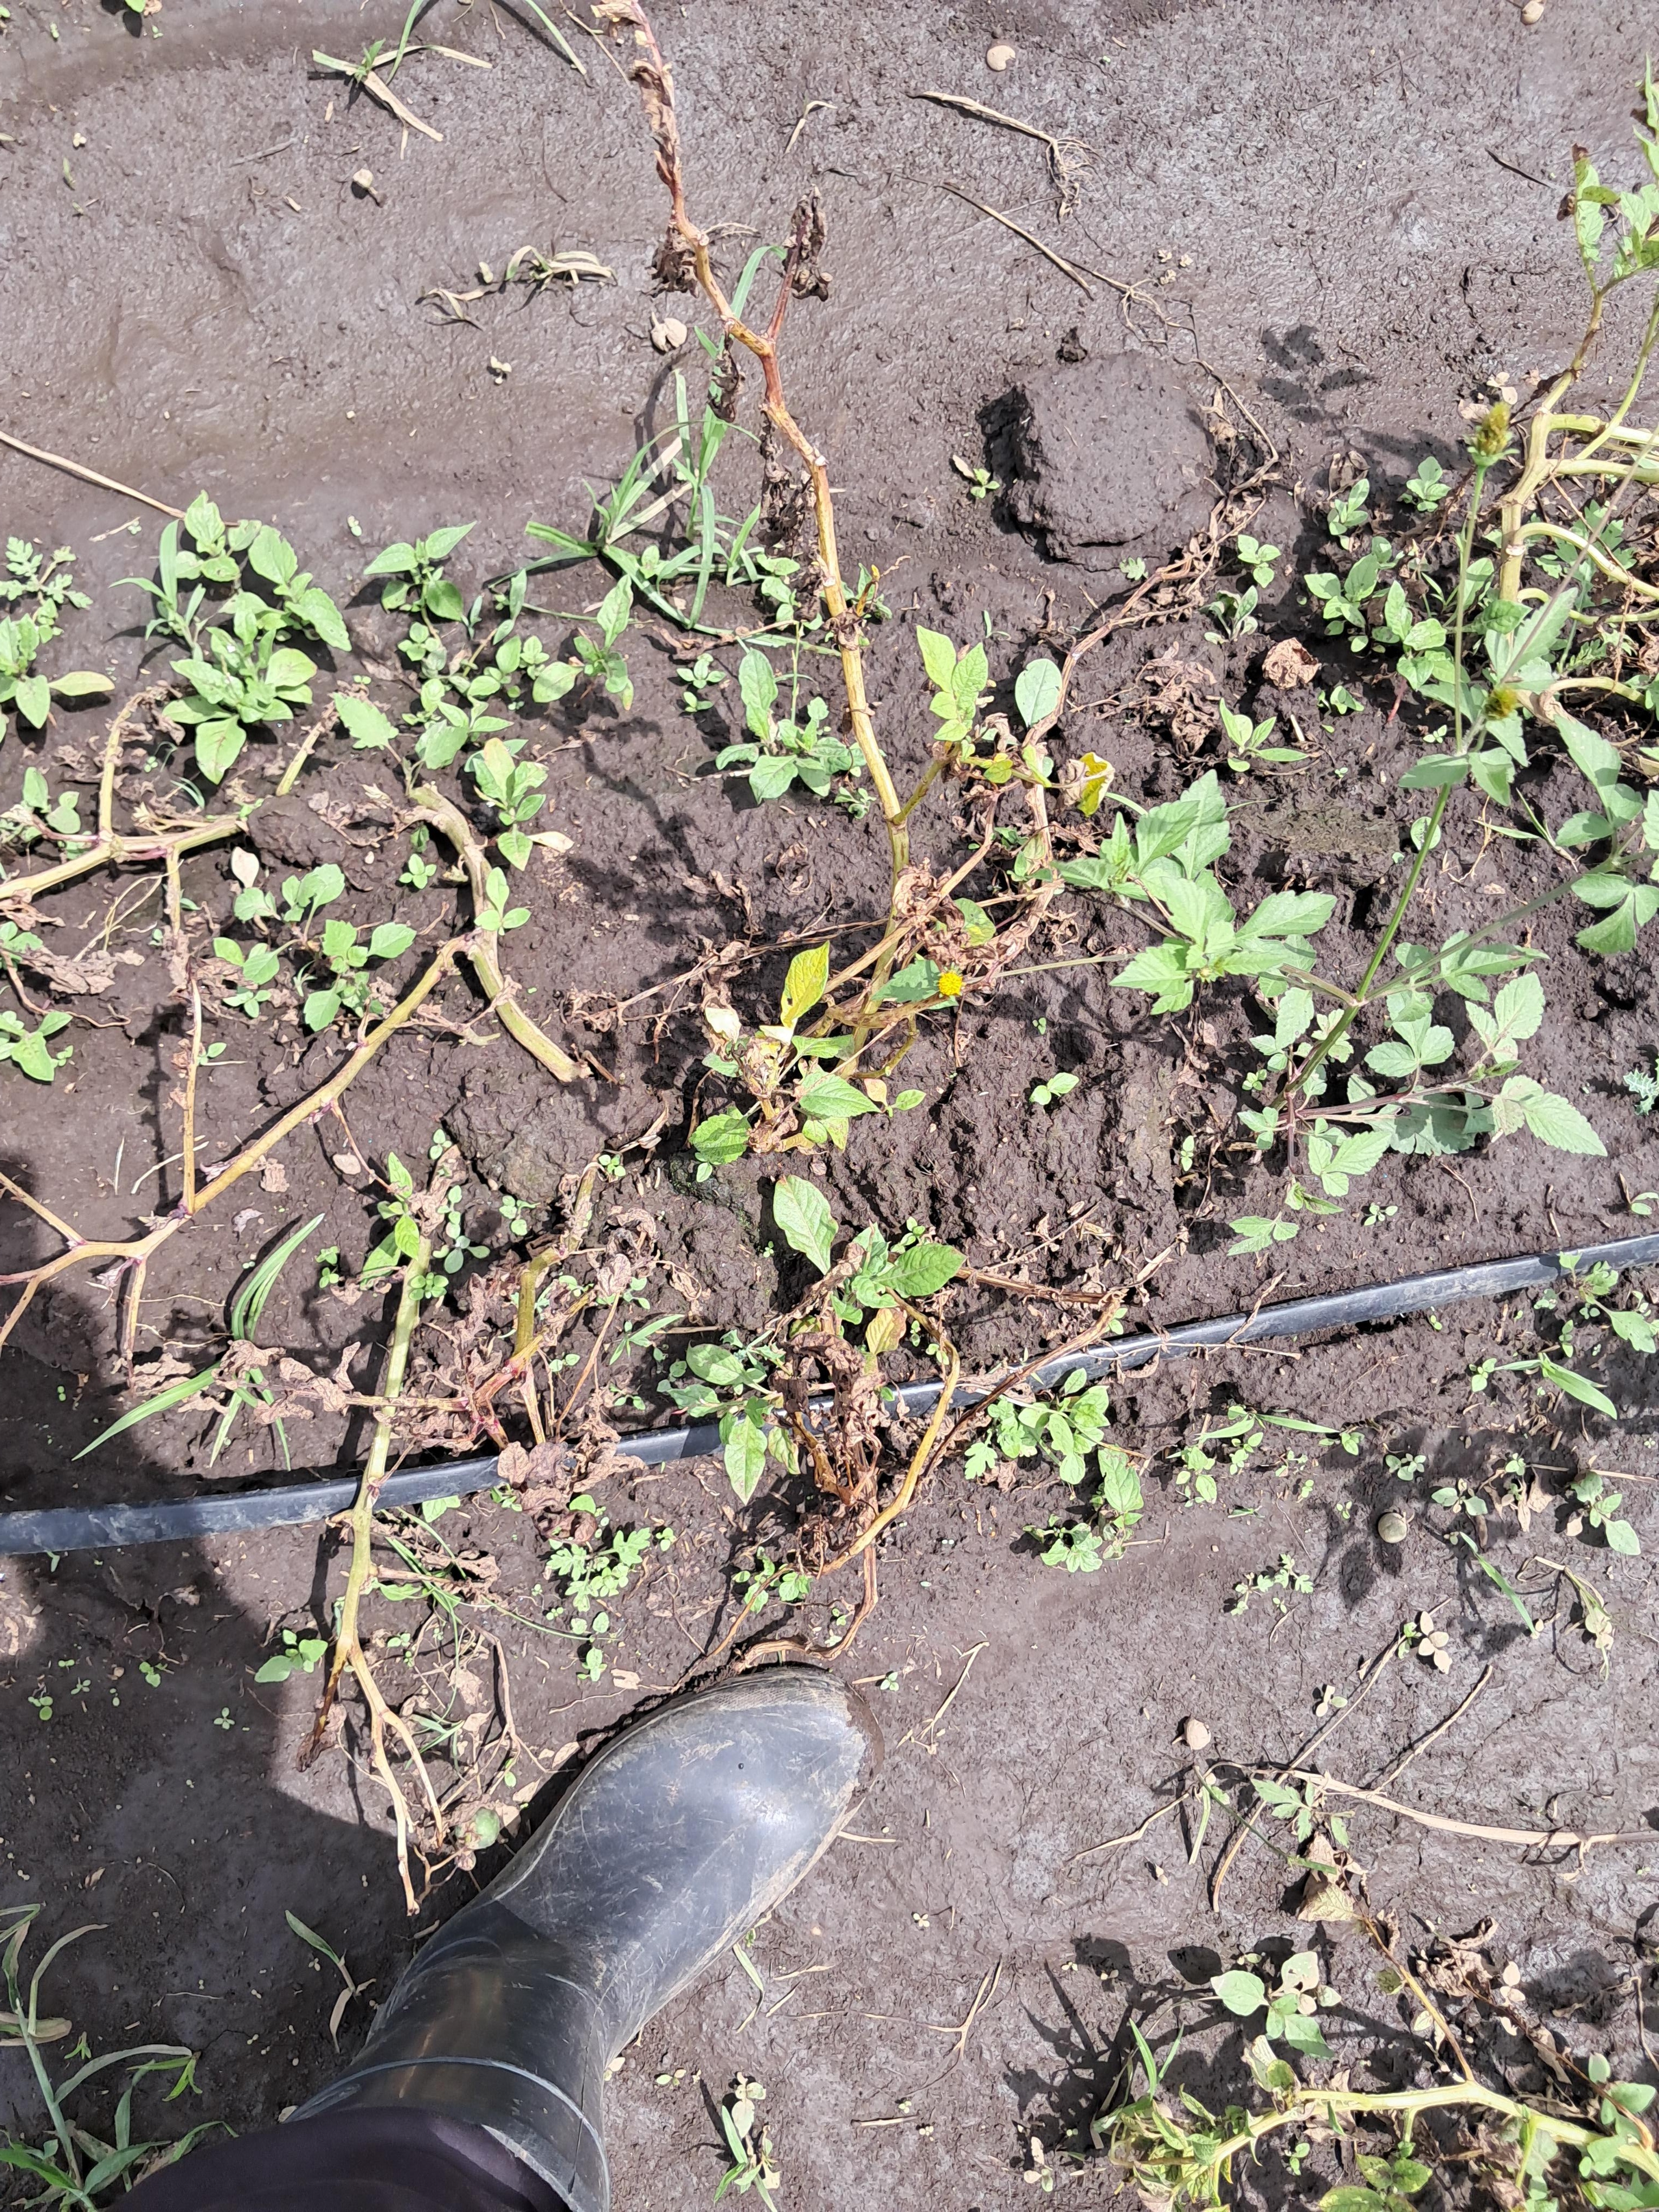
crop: potato
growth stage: flowering
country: Tanzania
